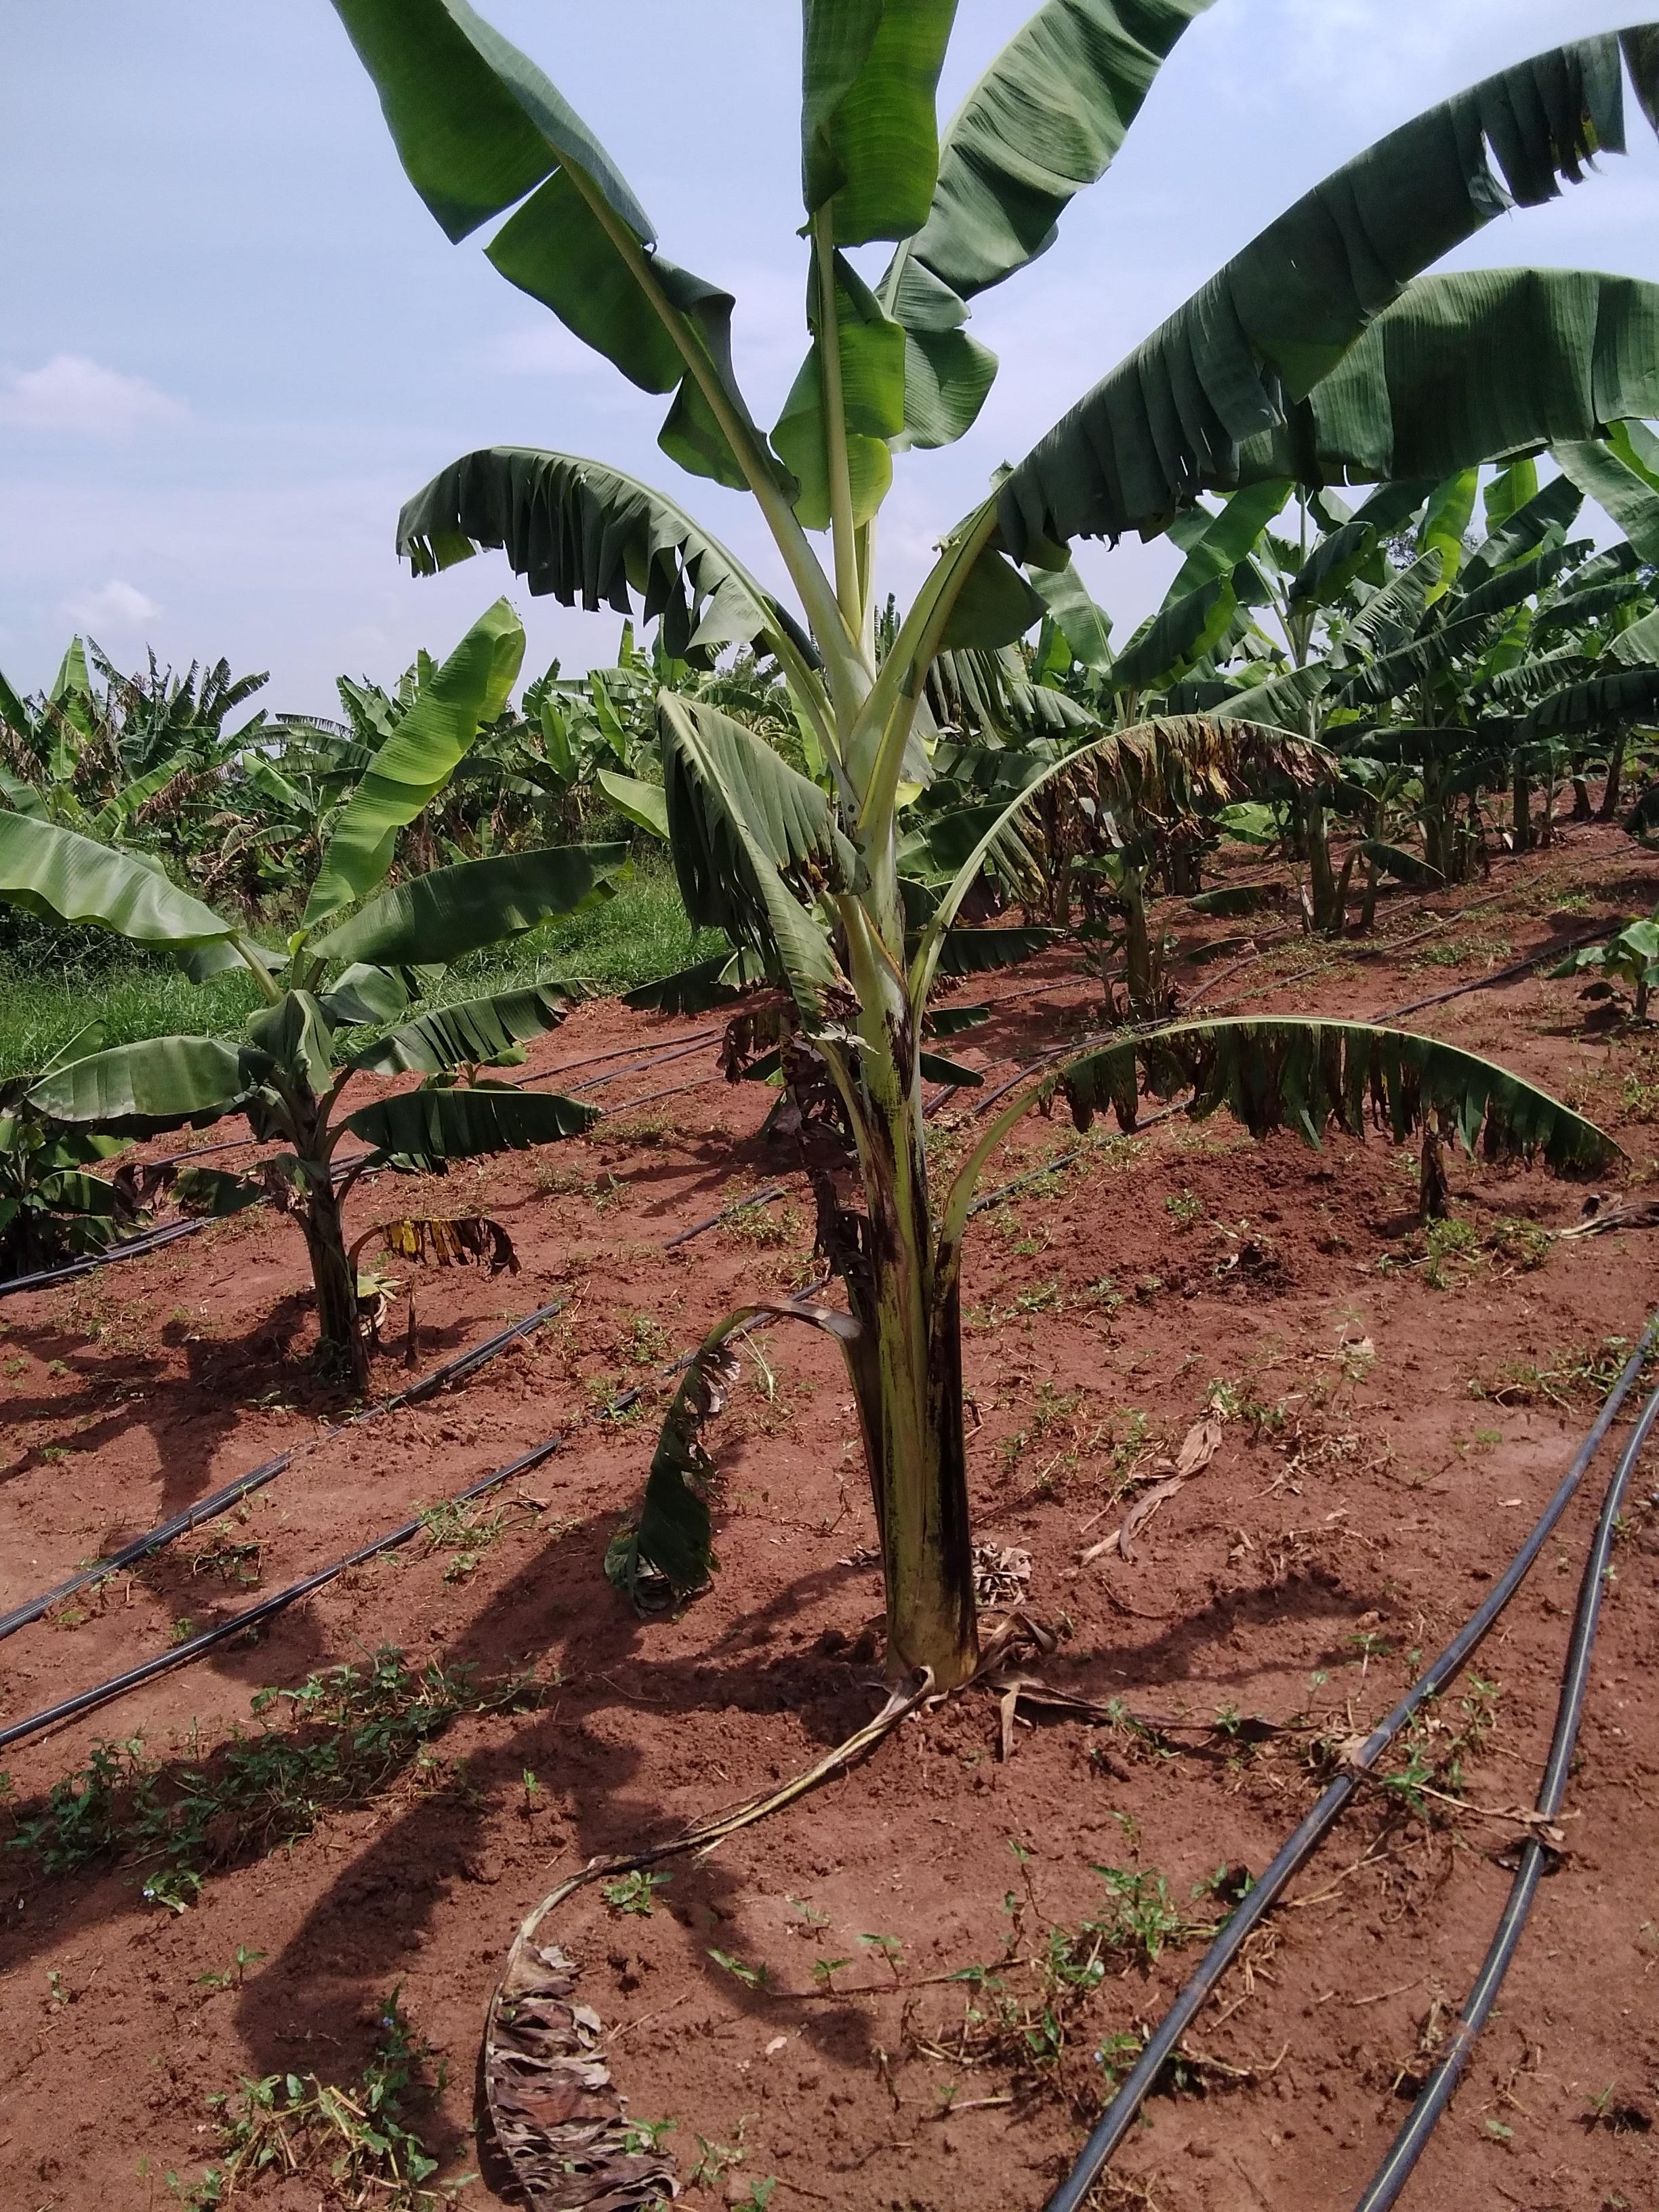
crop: banana
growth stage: vegetative
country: Uganda
